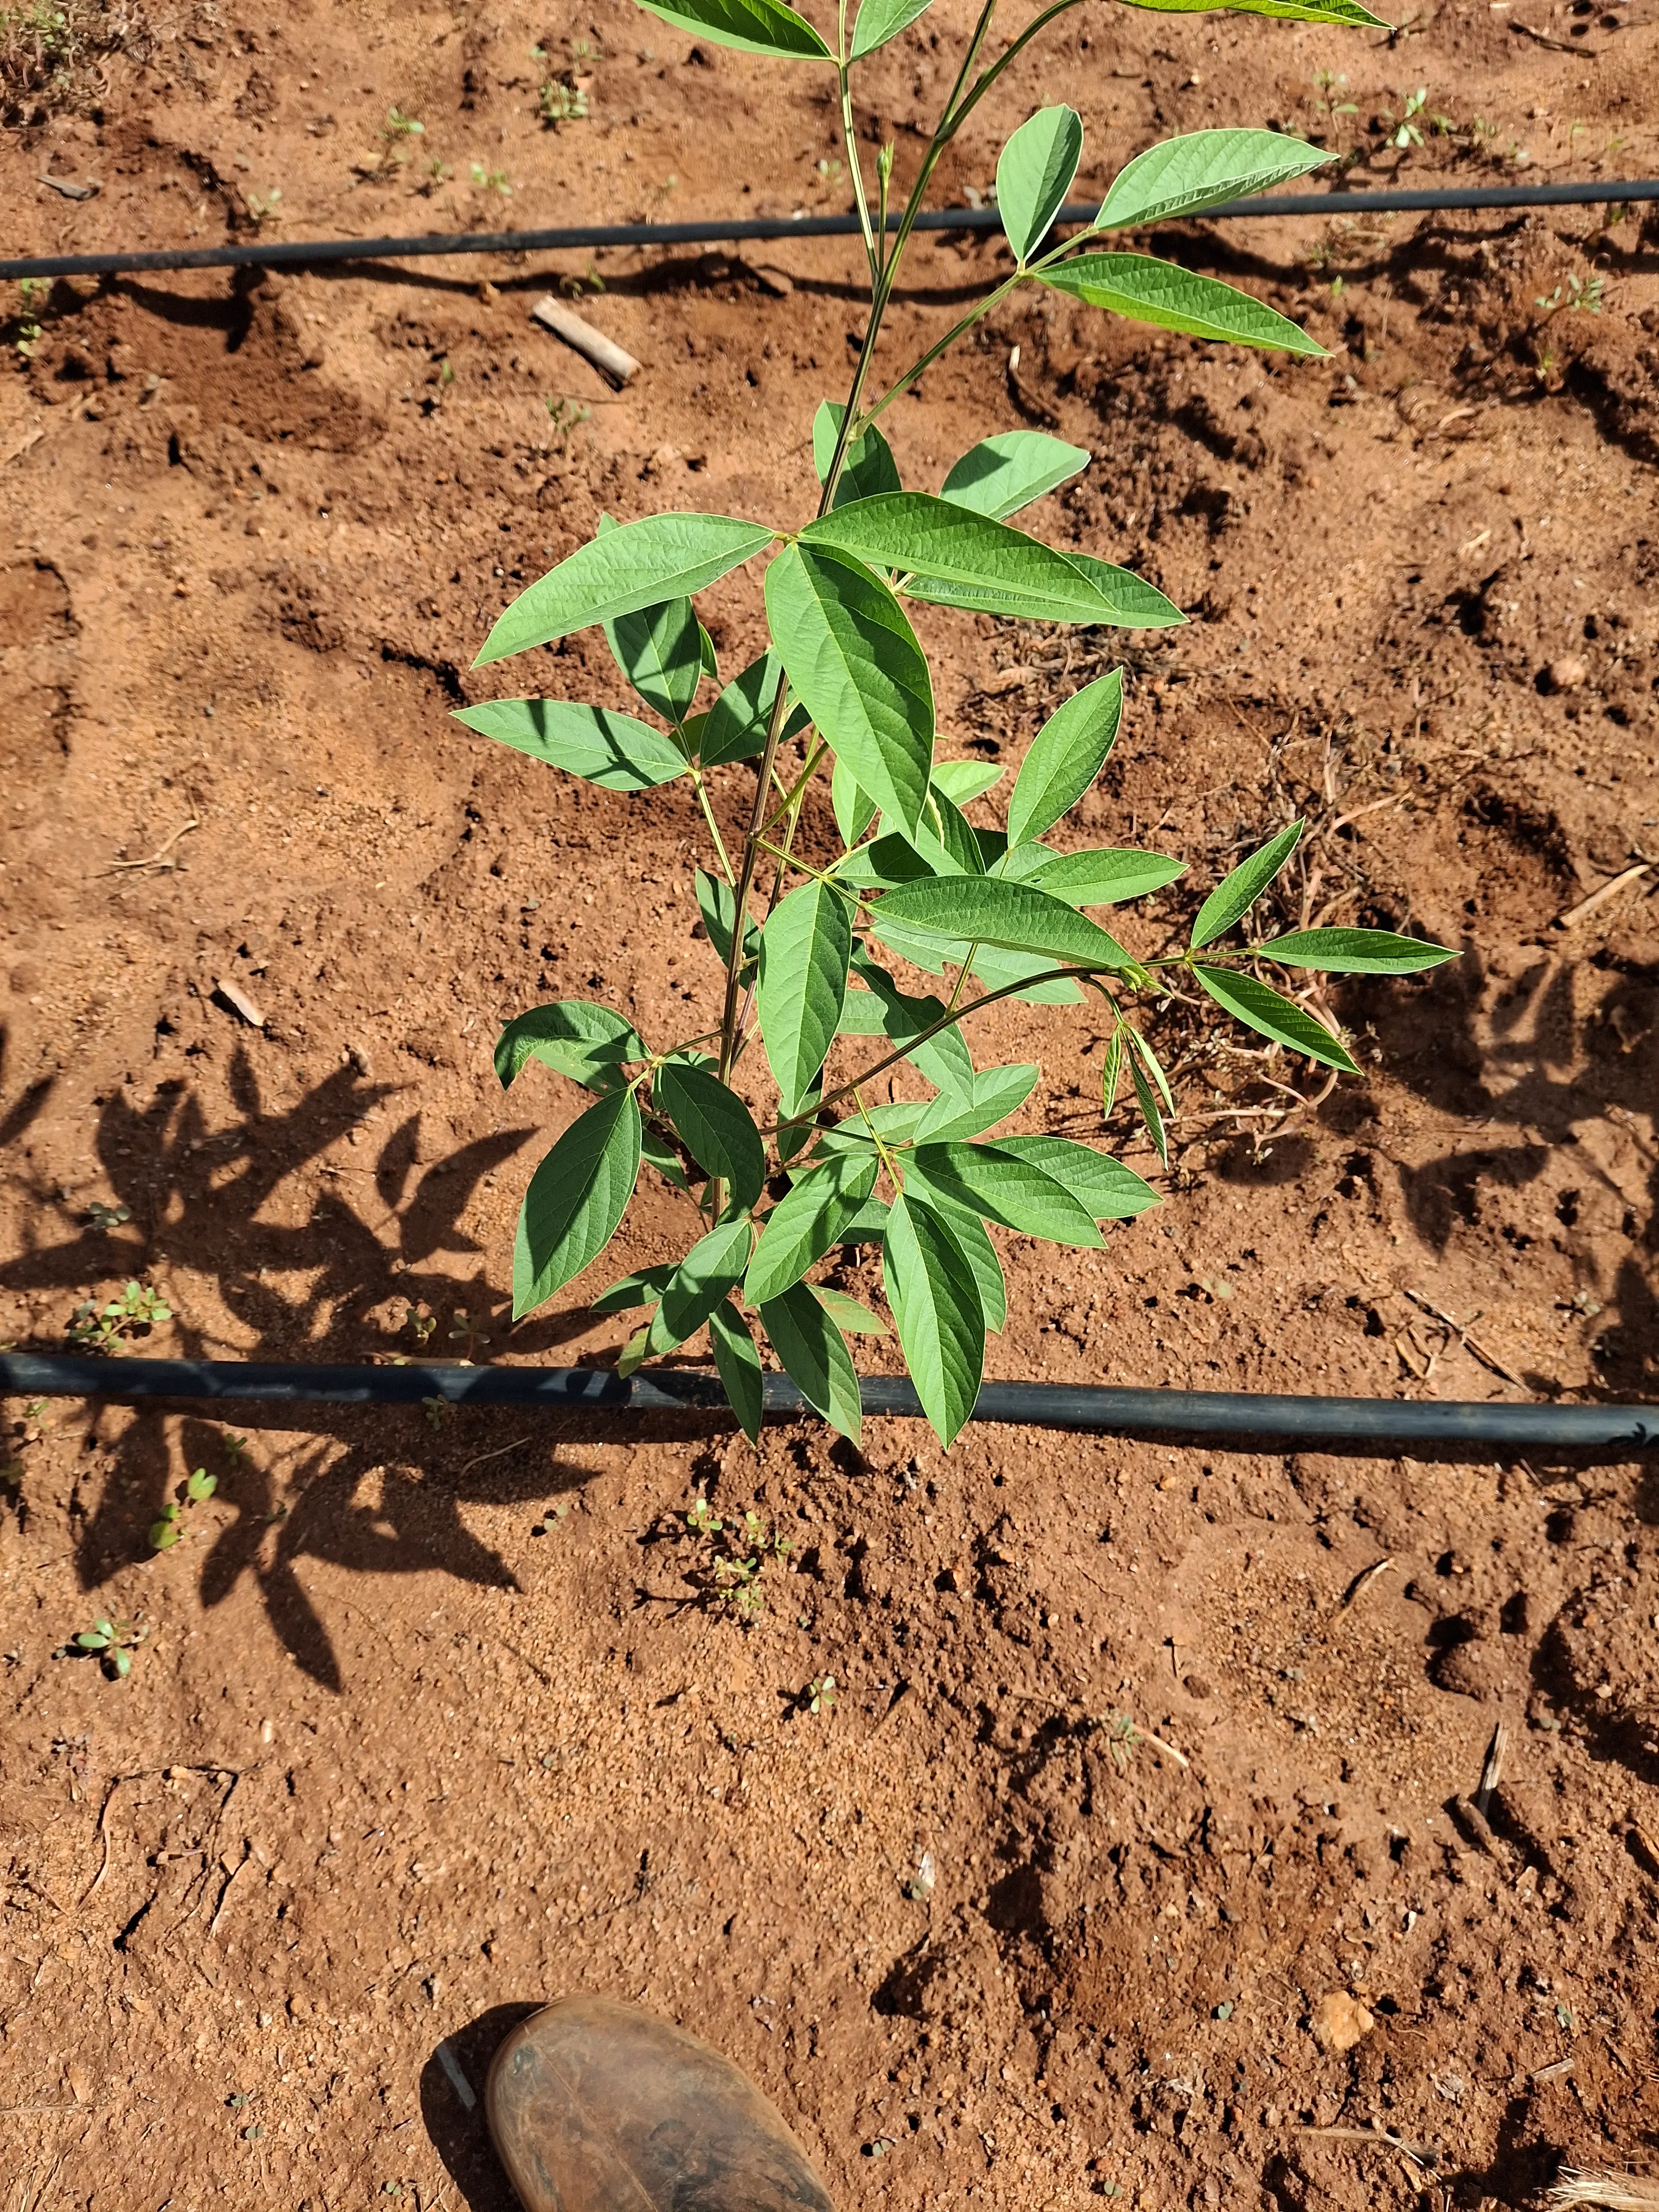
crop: pigeonpea
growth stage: vegetative
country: Kenya
